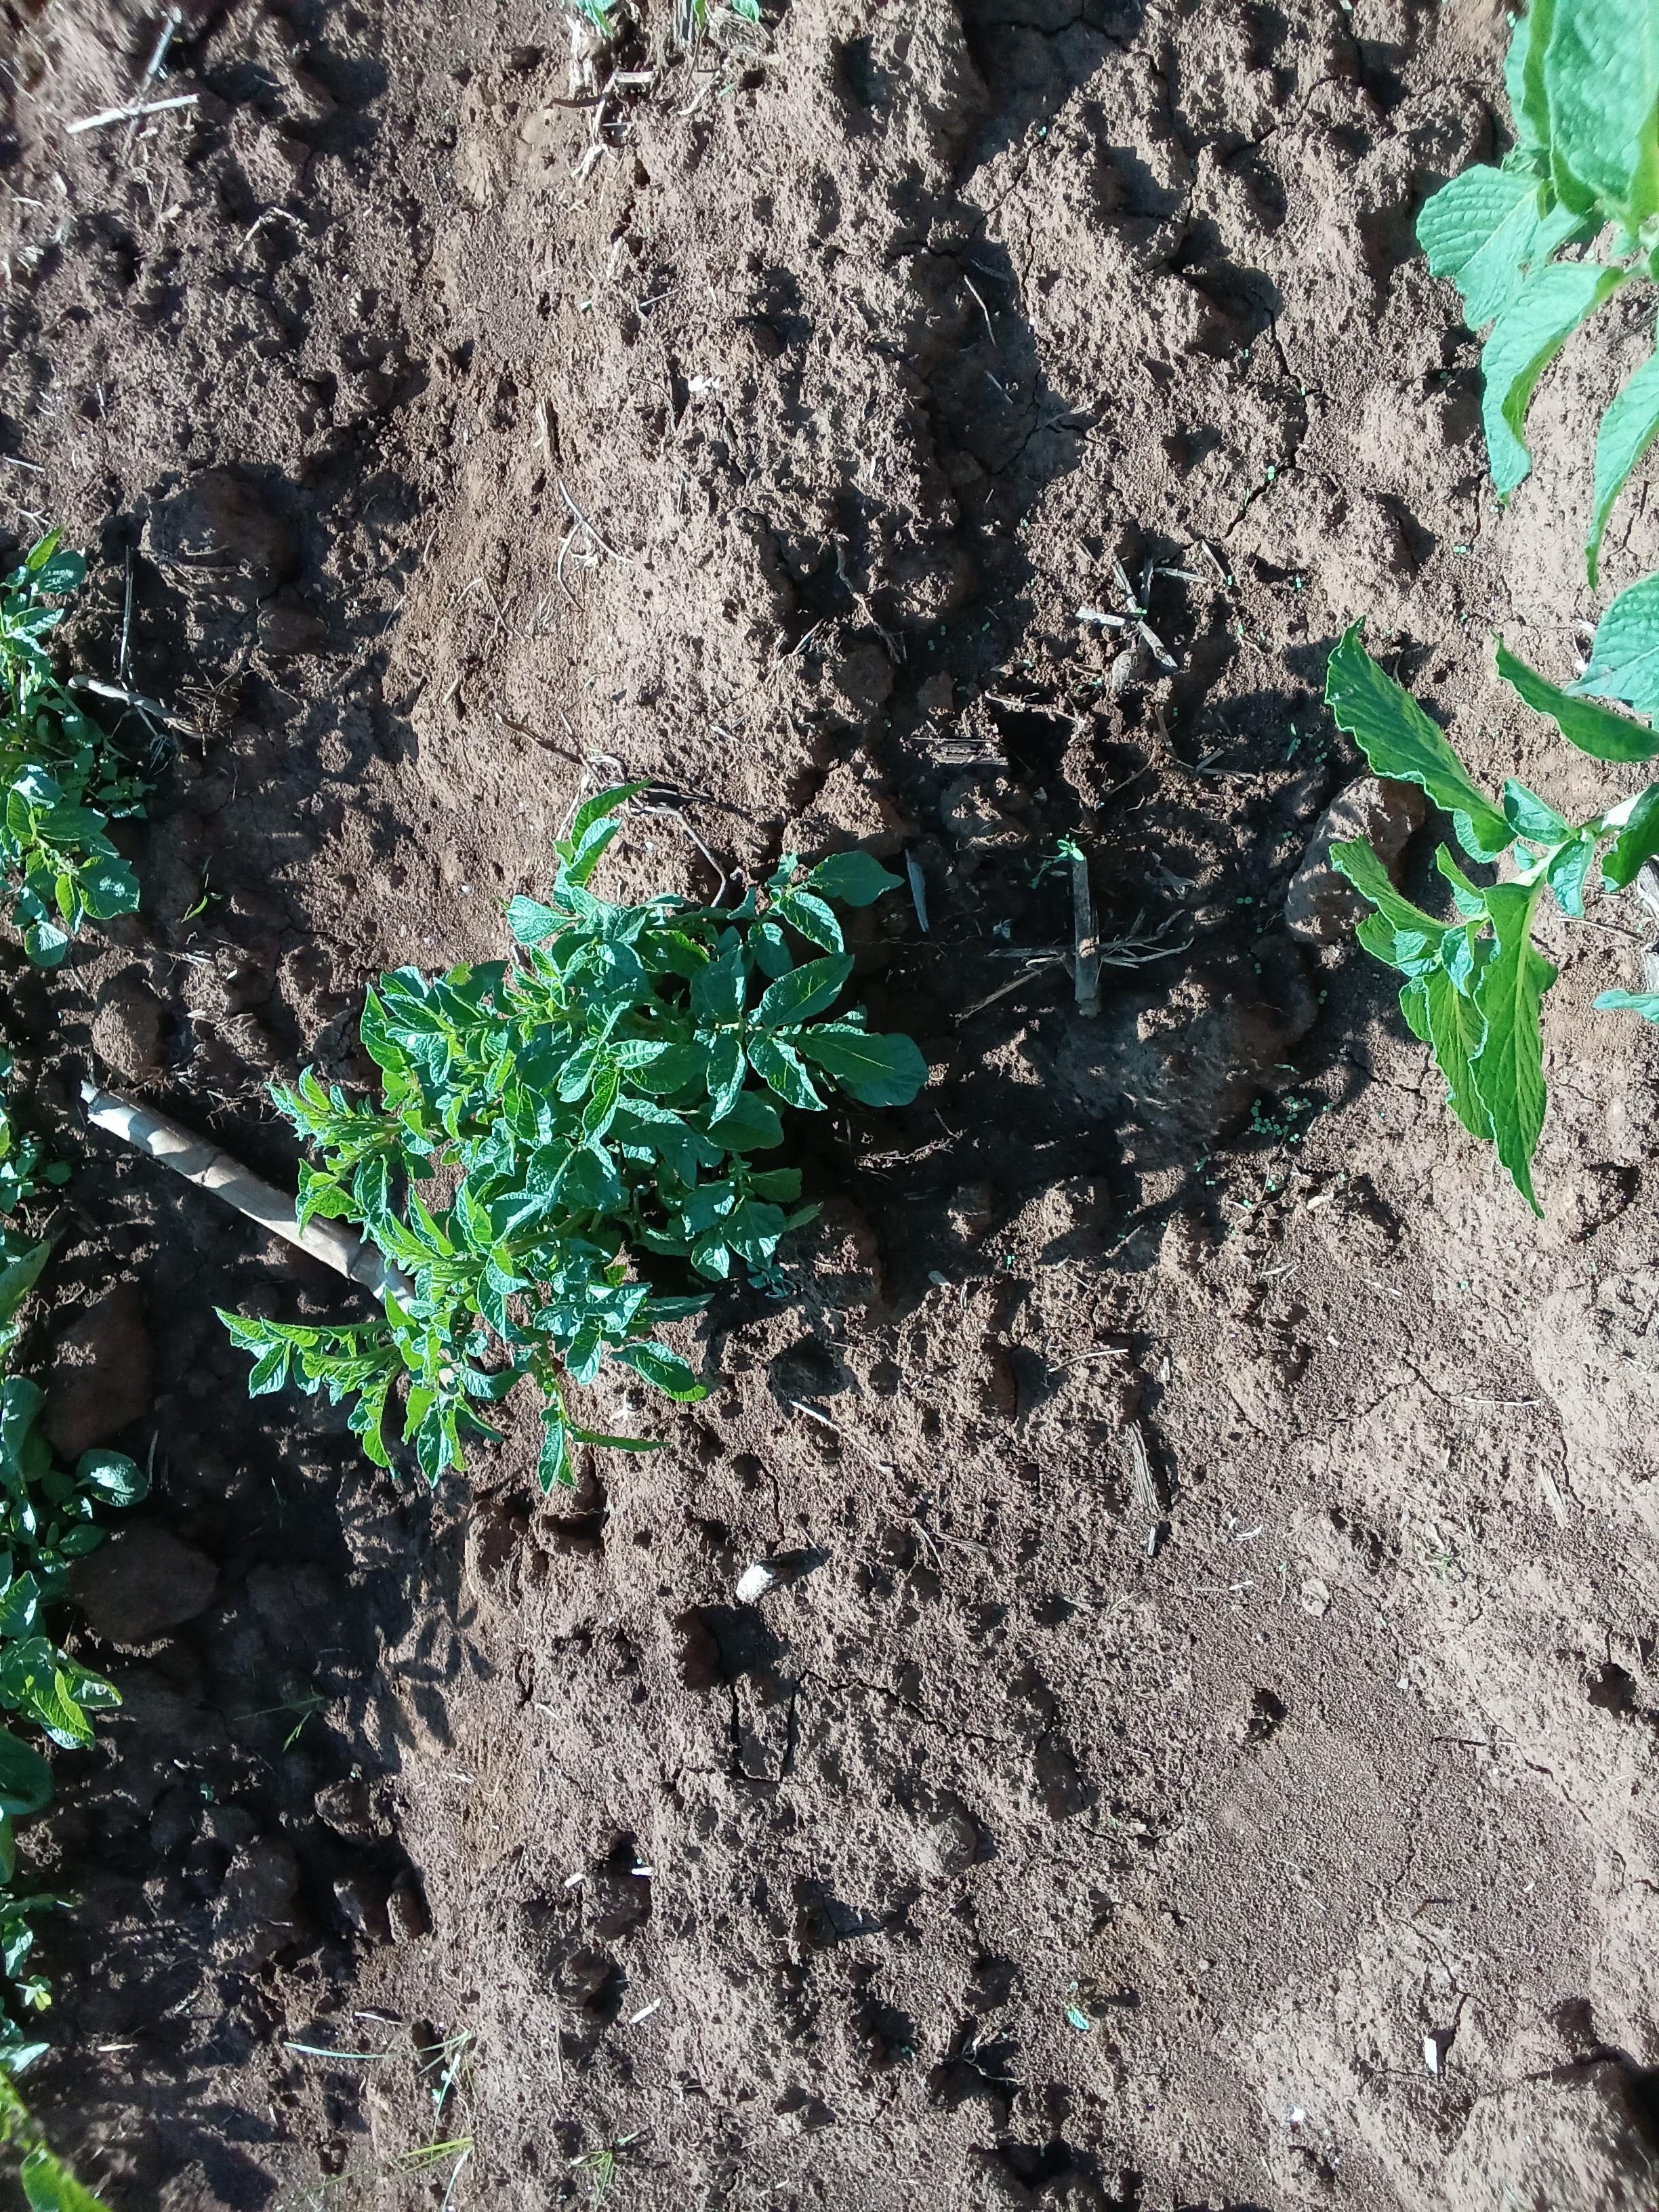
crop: potato
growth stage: vegetative
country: Kenya
